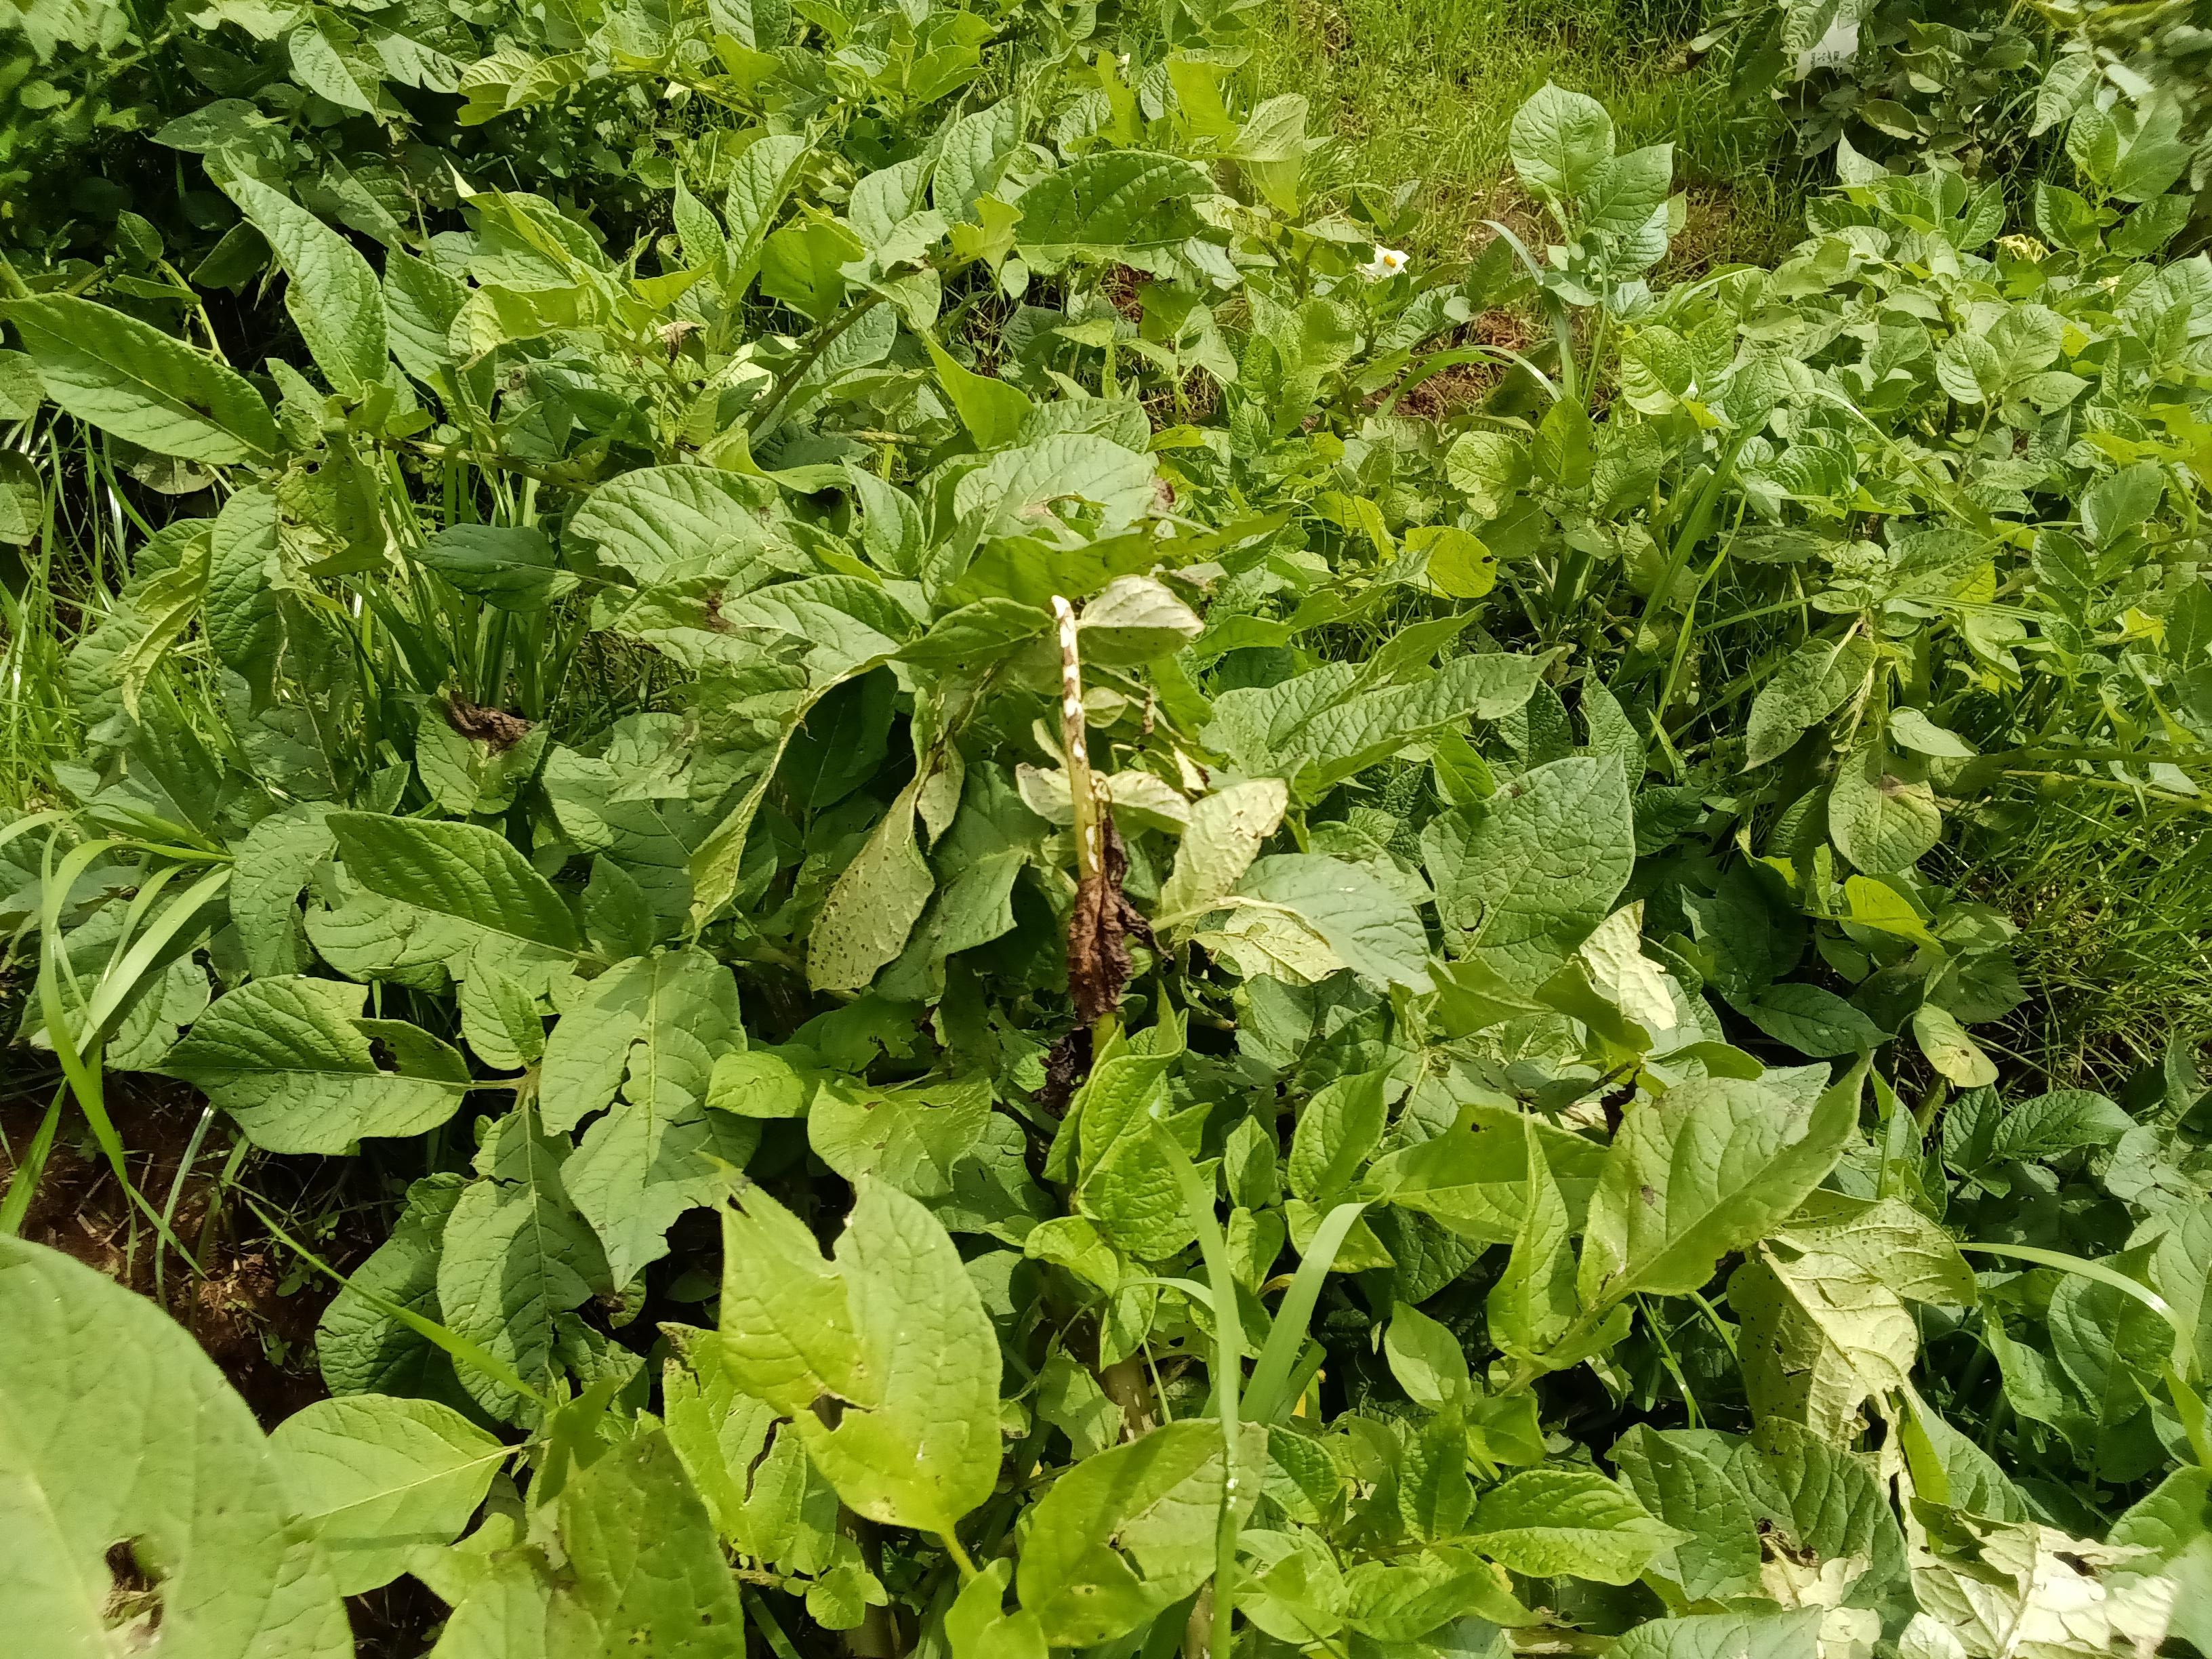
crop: potato
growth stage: flowering
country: Kenya
